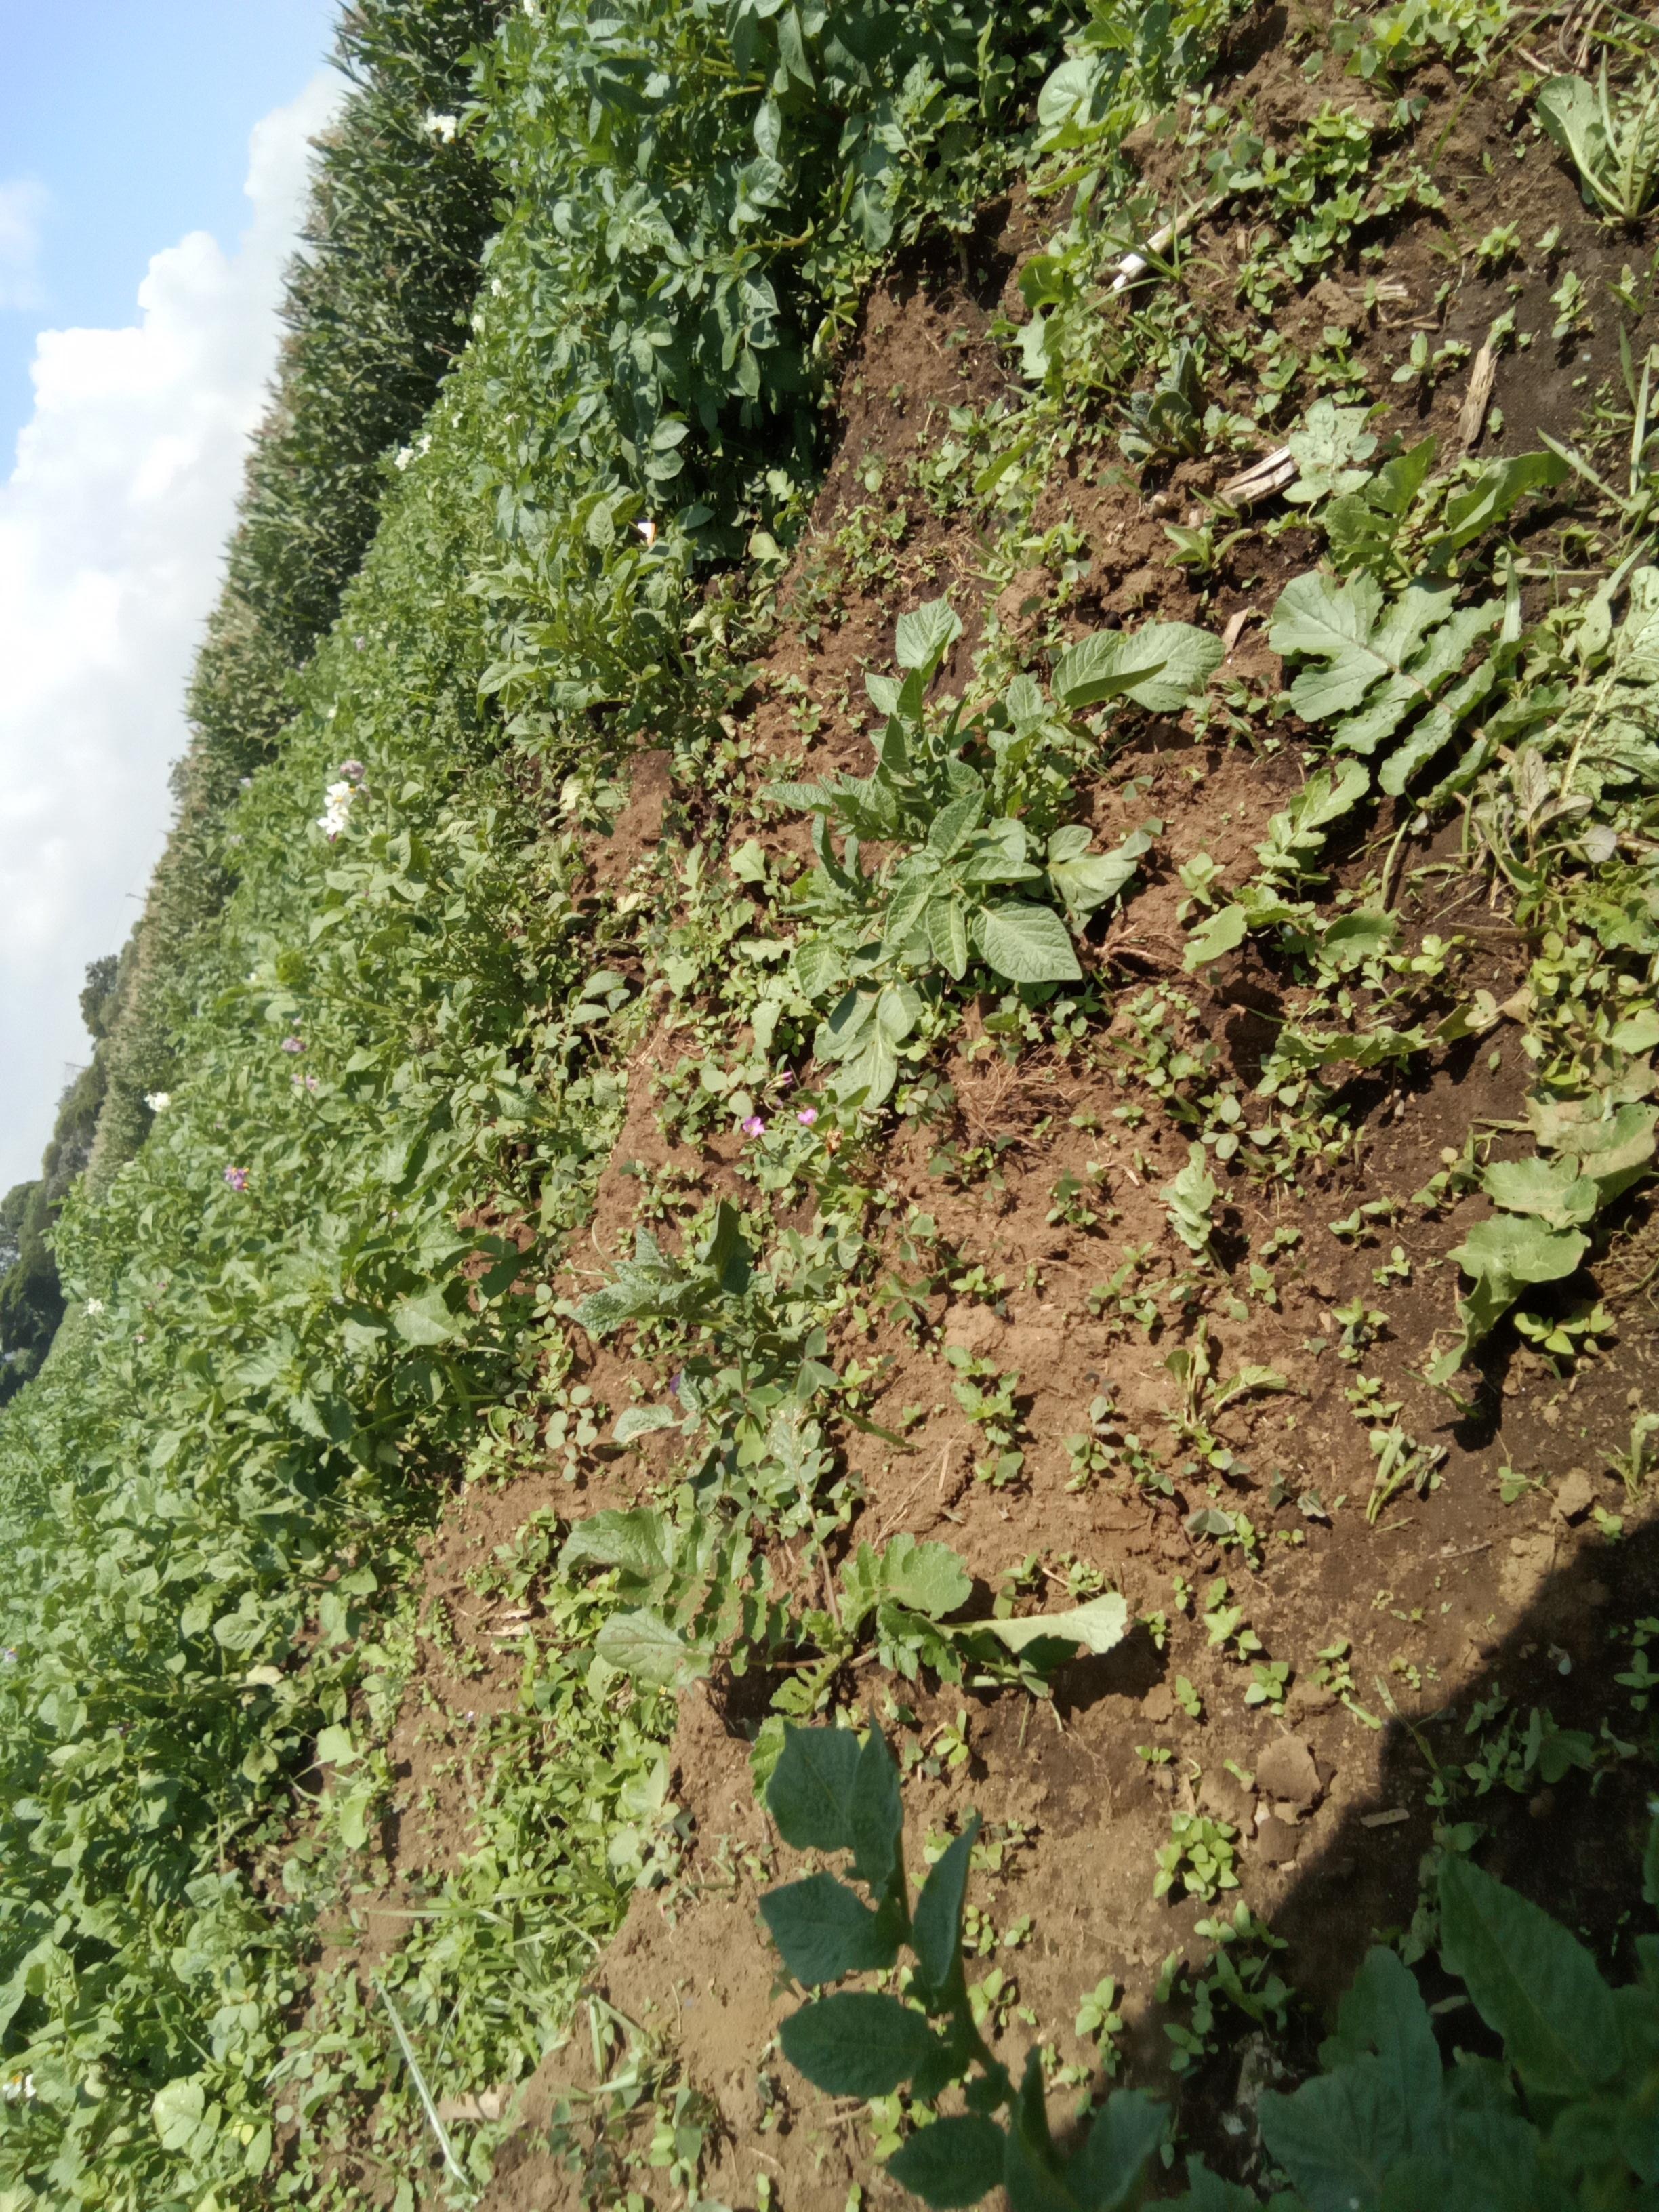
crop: potato
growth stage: vegetative
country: Kenya
